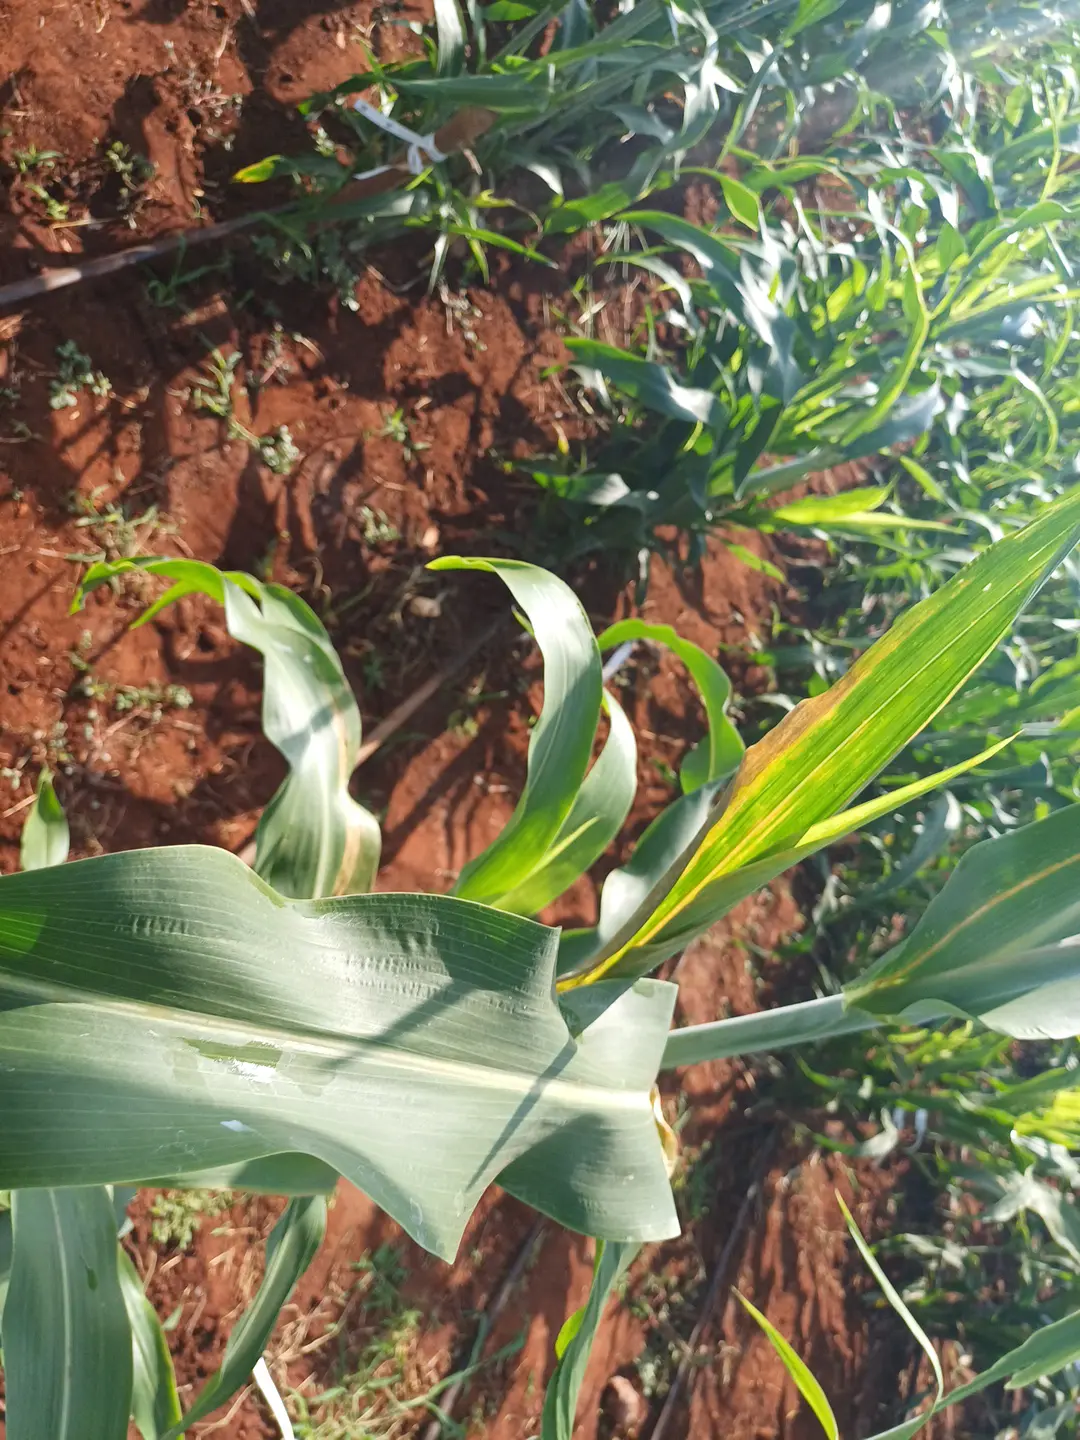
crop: sorghum
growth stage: vegetative
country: Kenya
